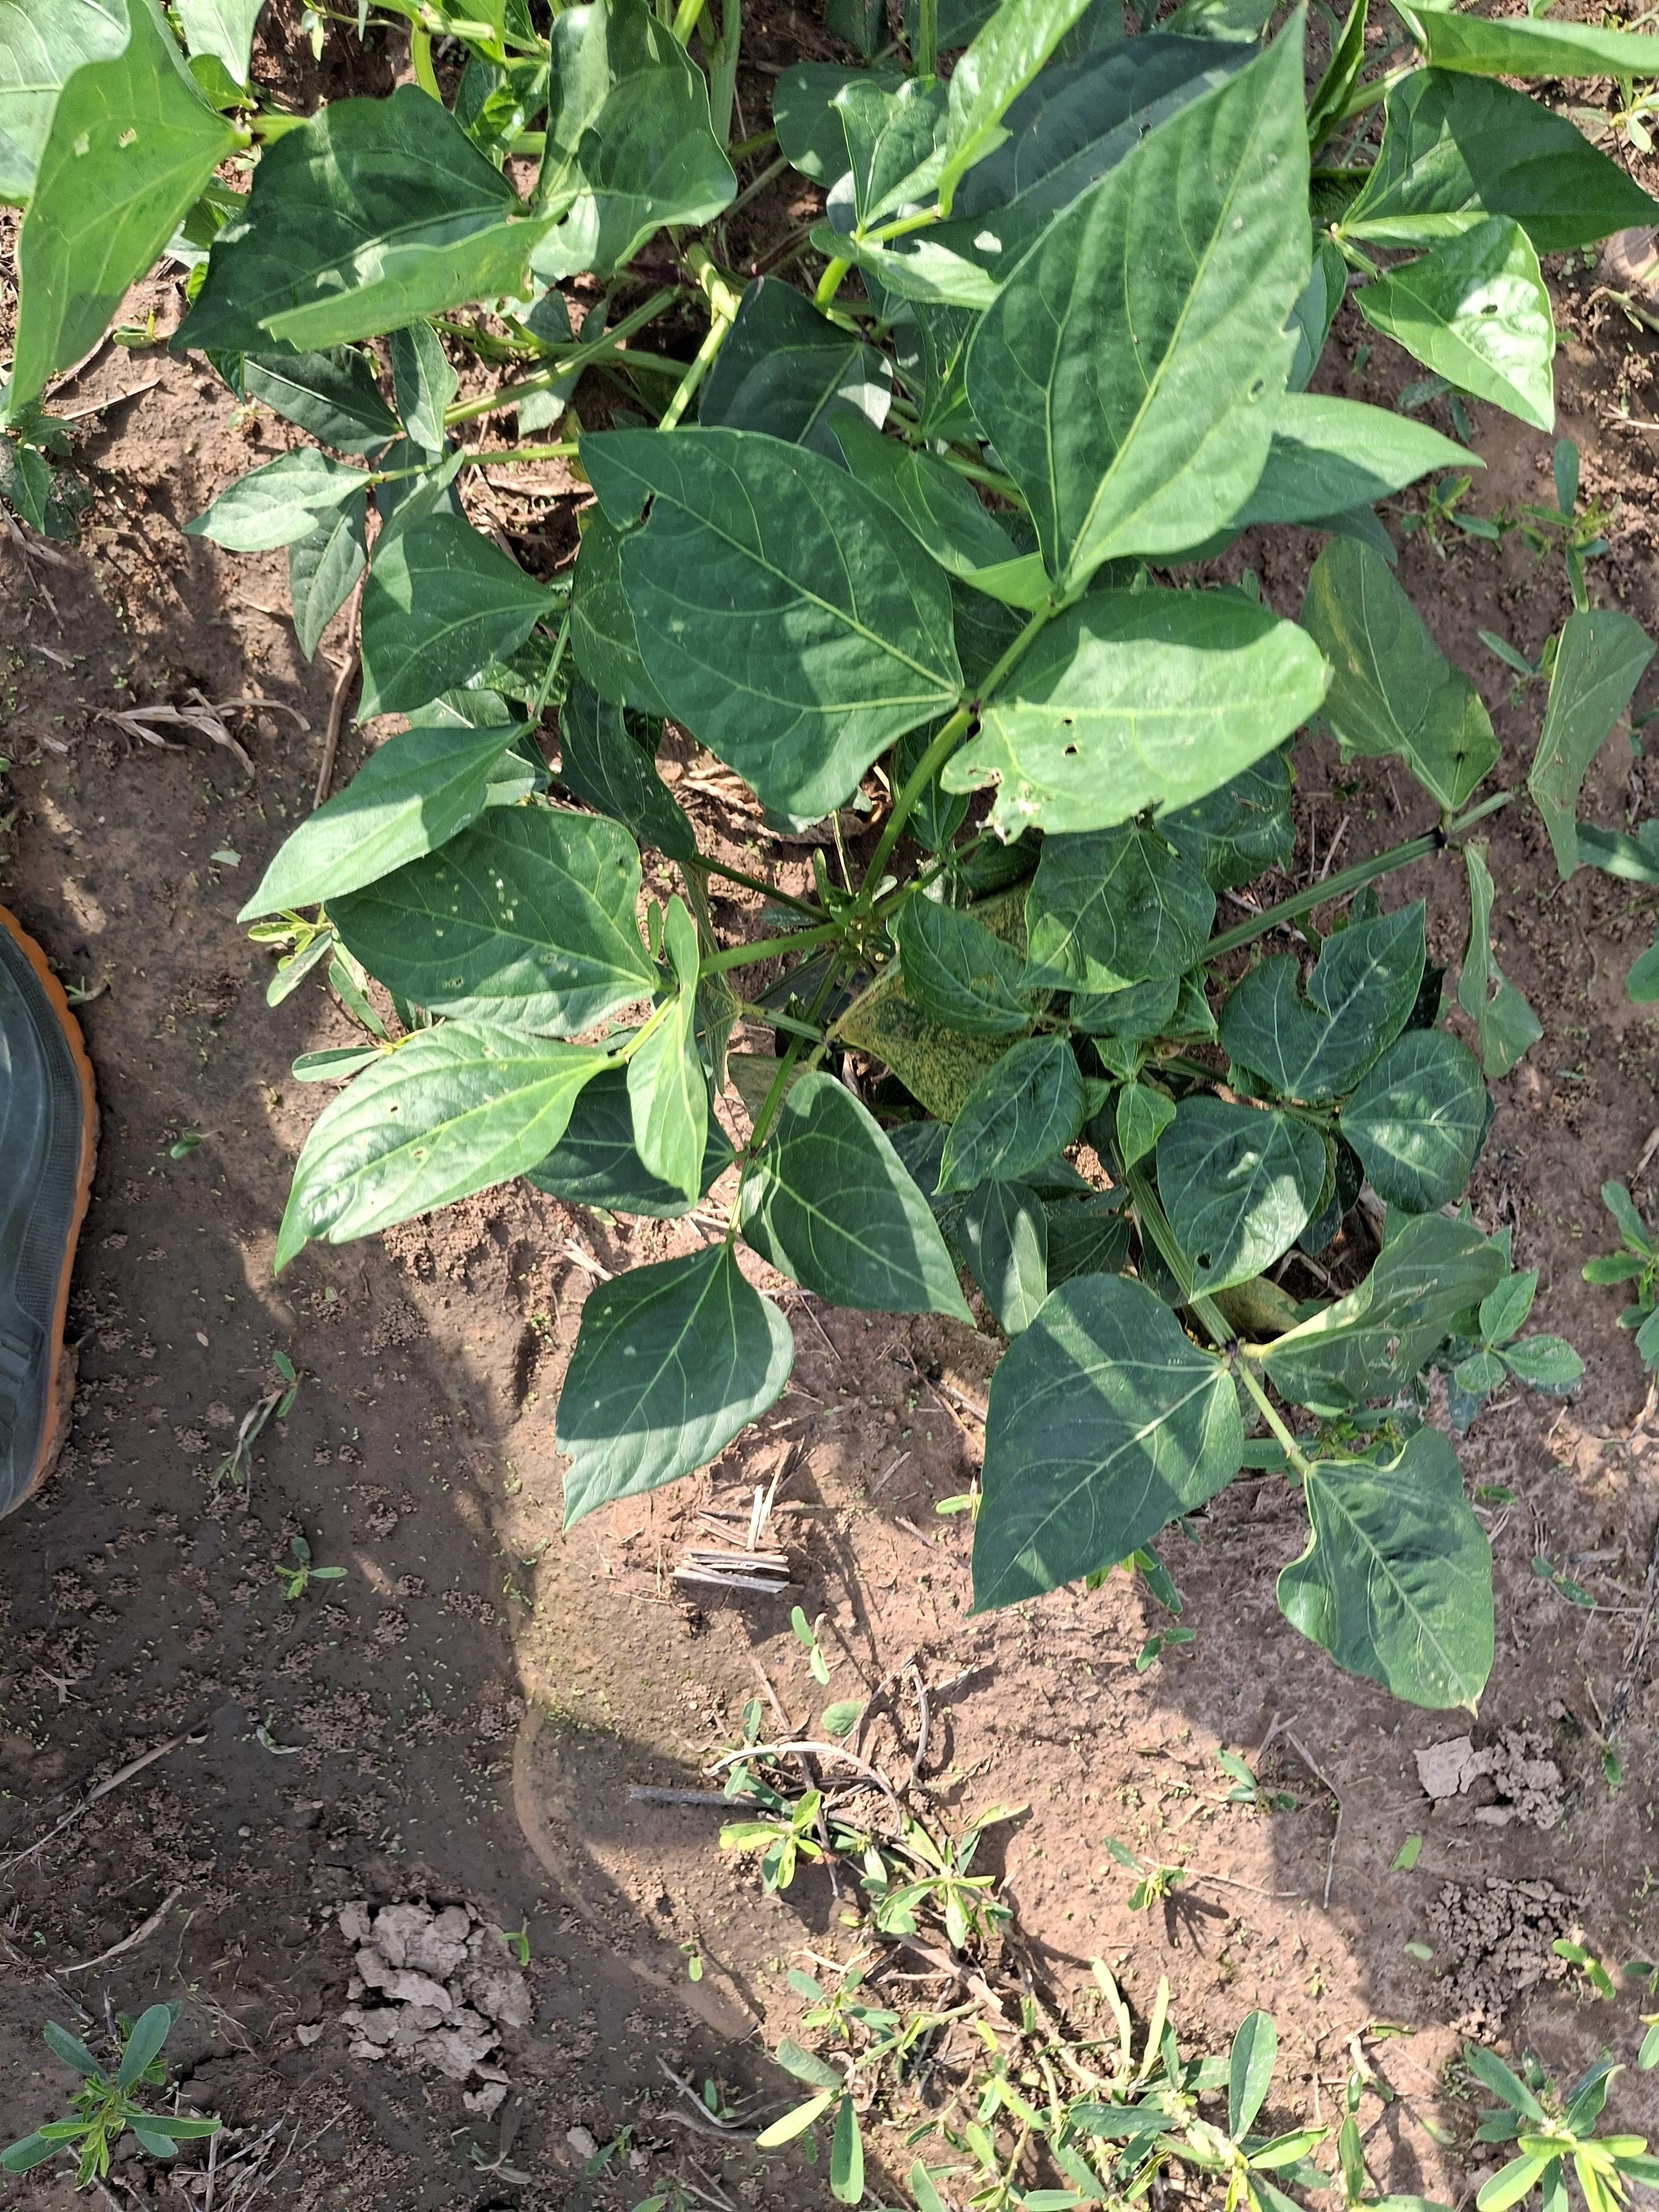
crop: cowpea
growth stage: vegetative
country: Nigeria
